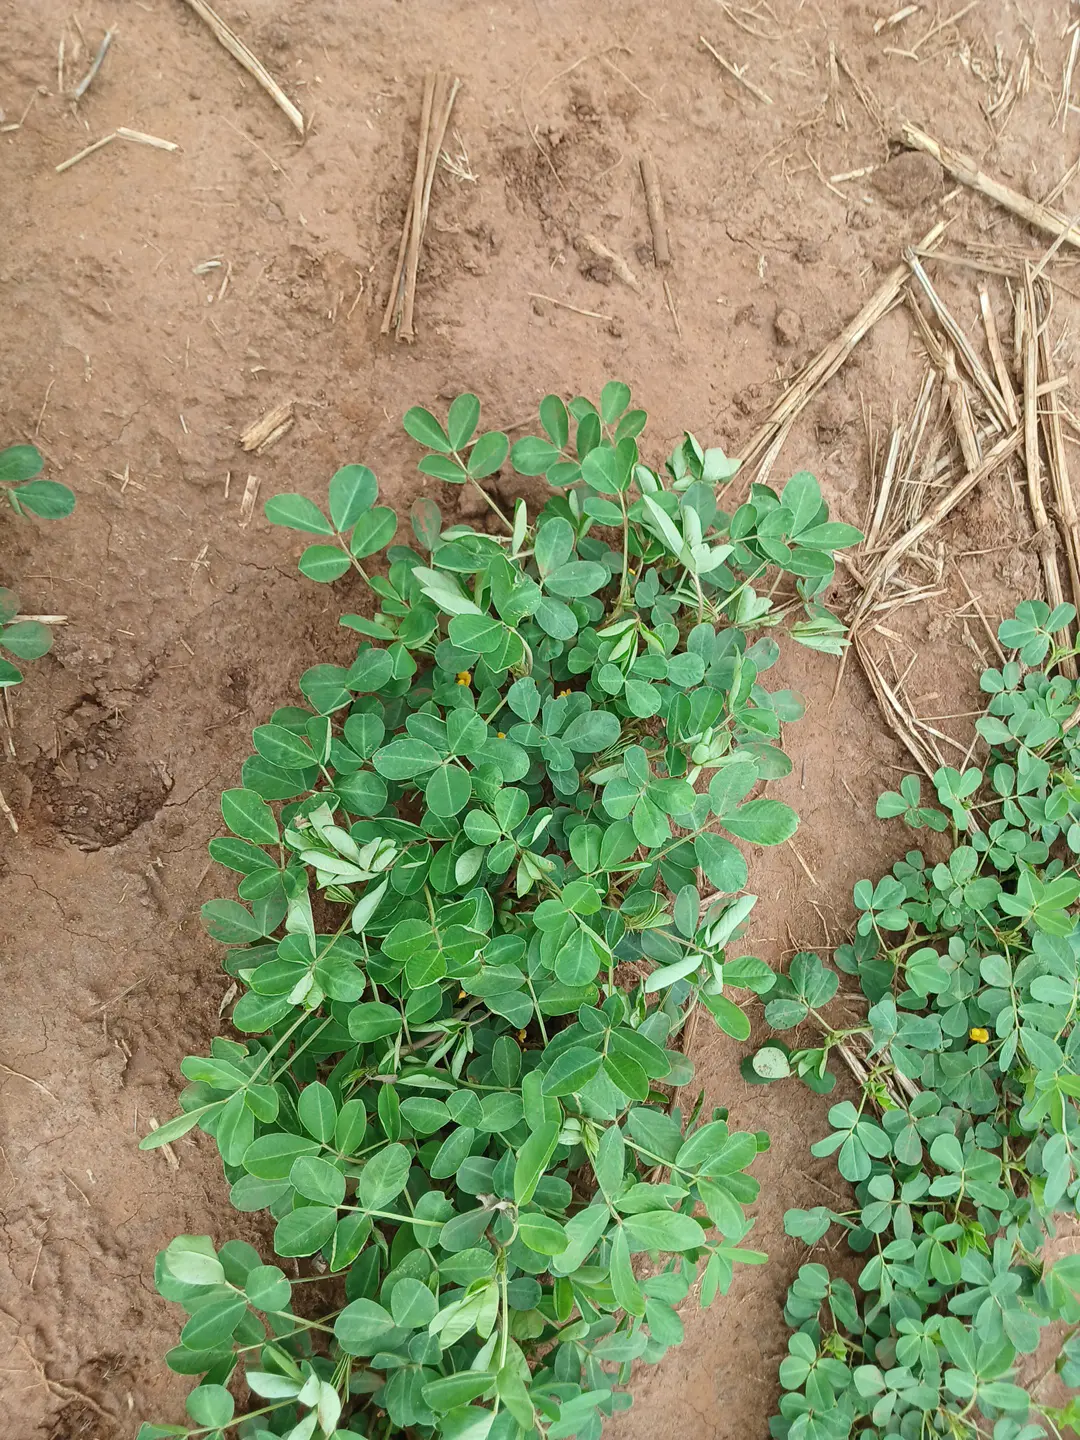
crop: groundnut
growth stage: flowering
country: Kenya
